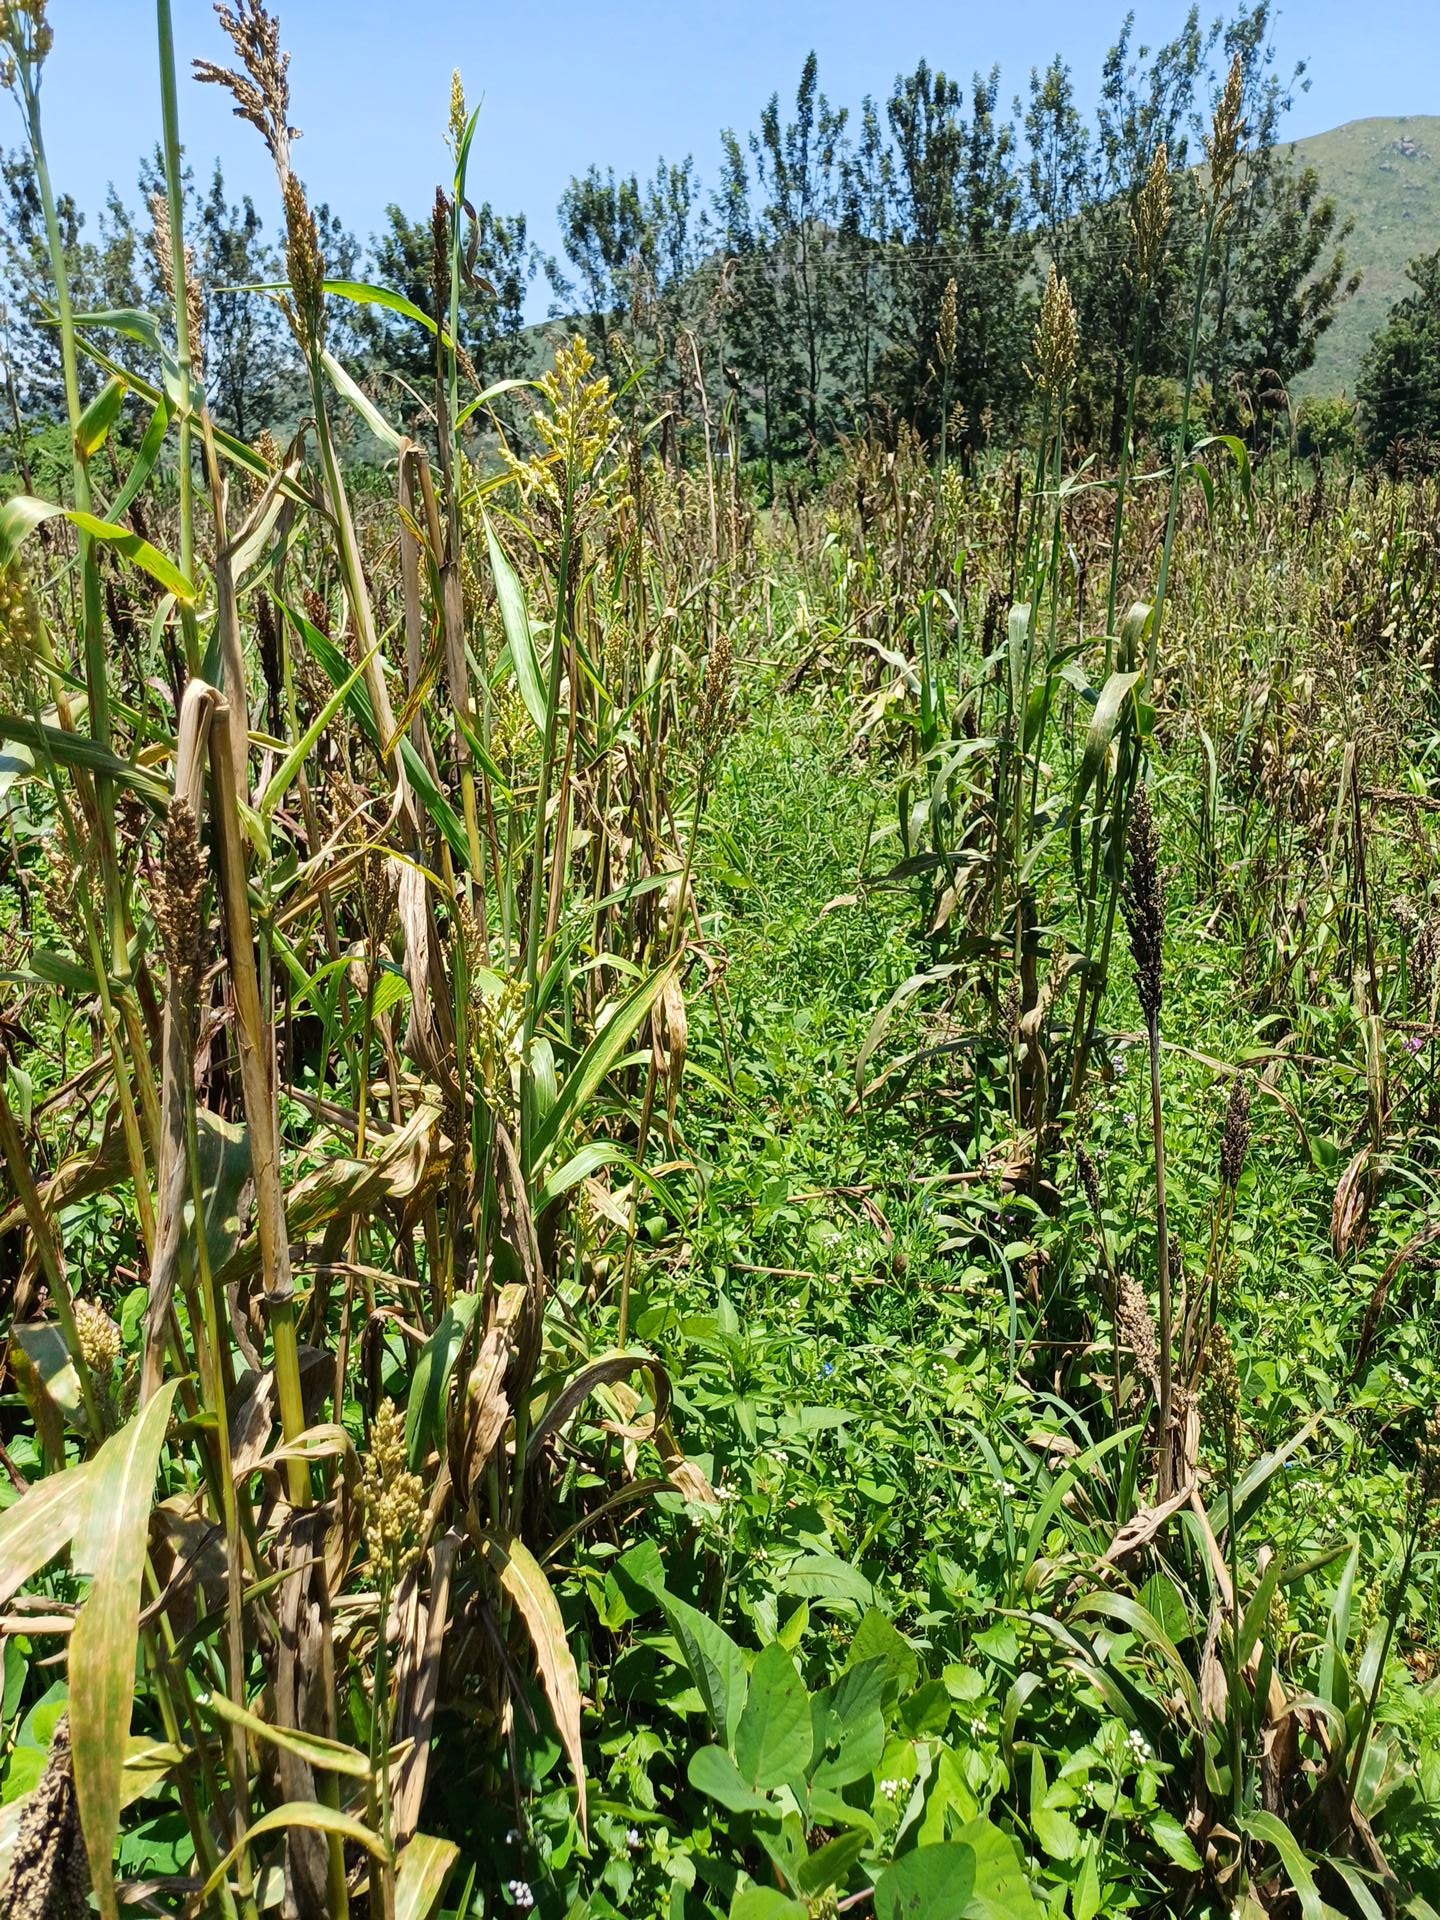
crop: sorghum
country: Kenya
